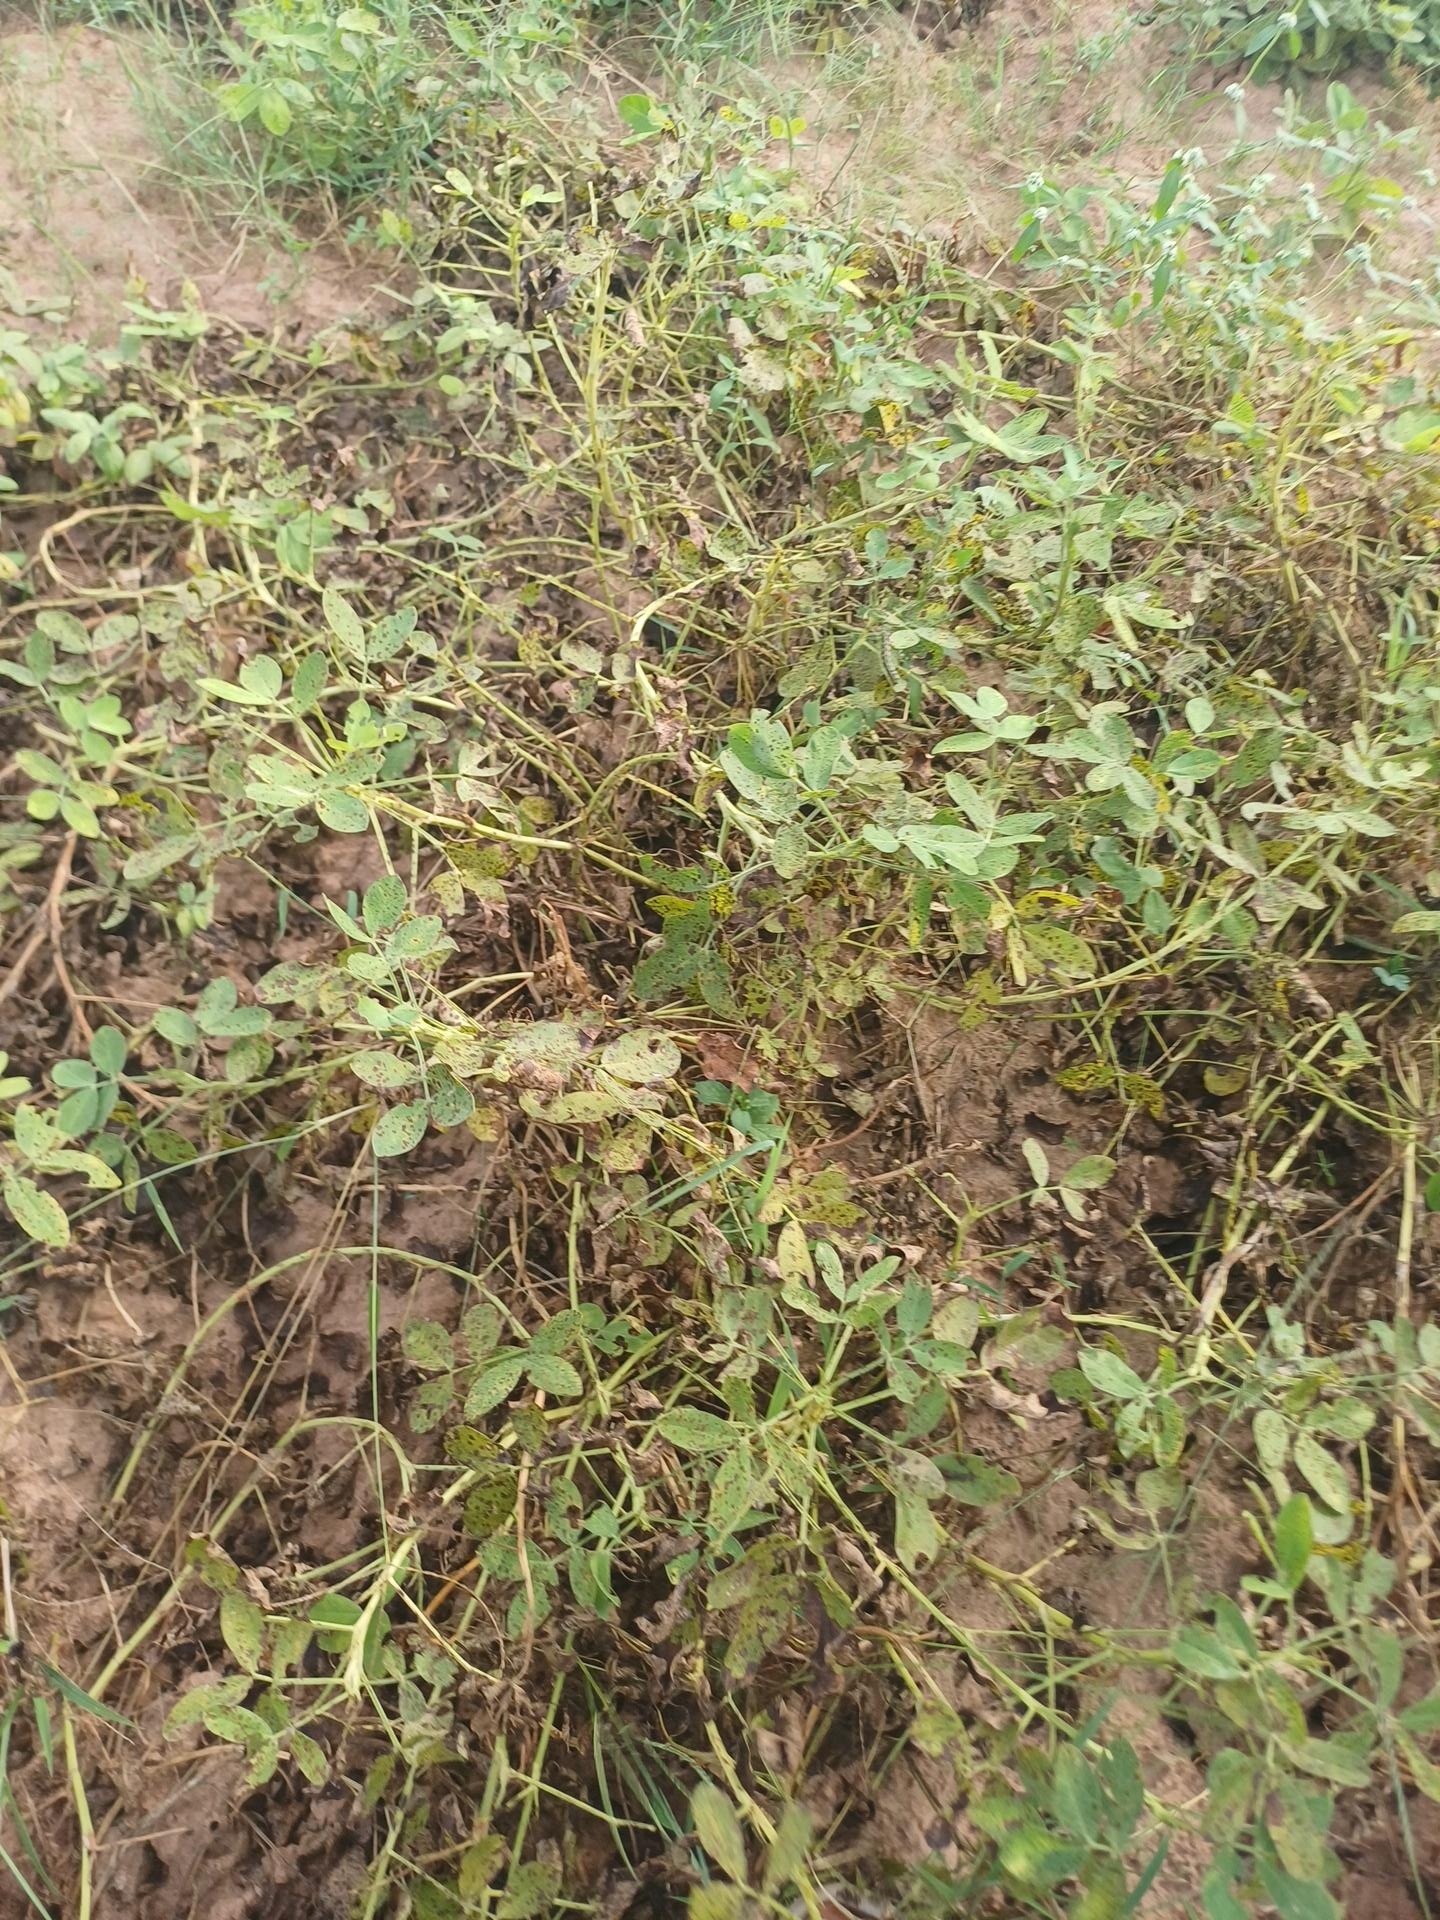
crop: groundnut
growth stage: flowering
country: Senegal
